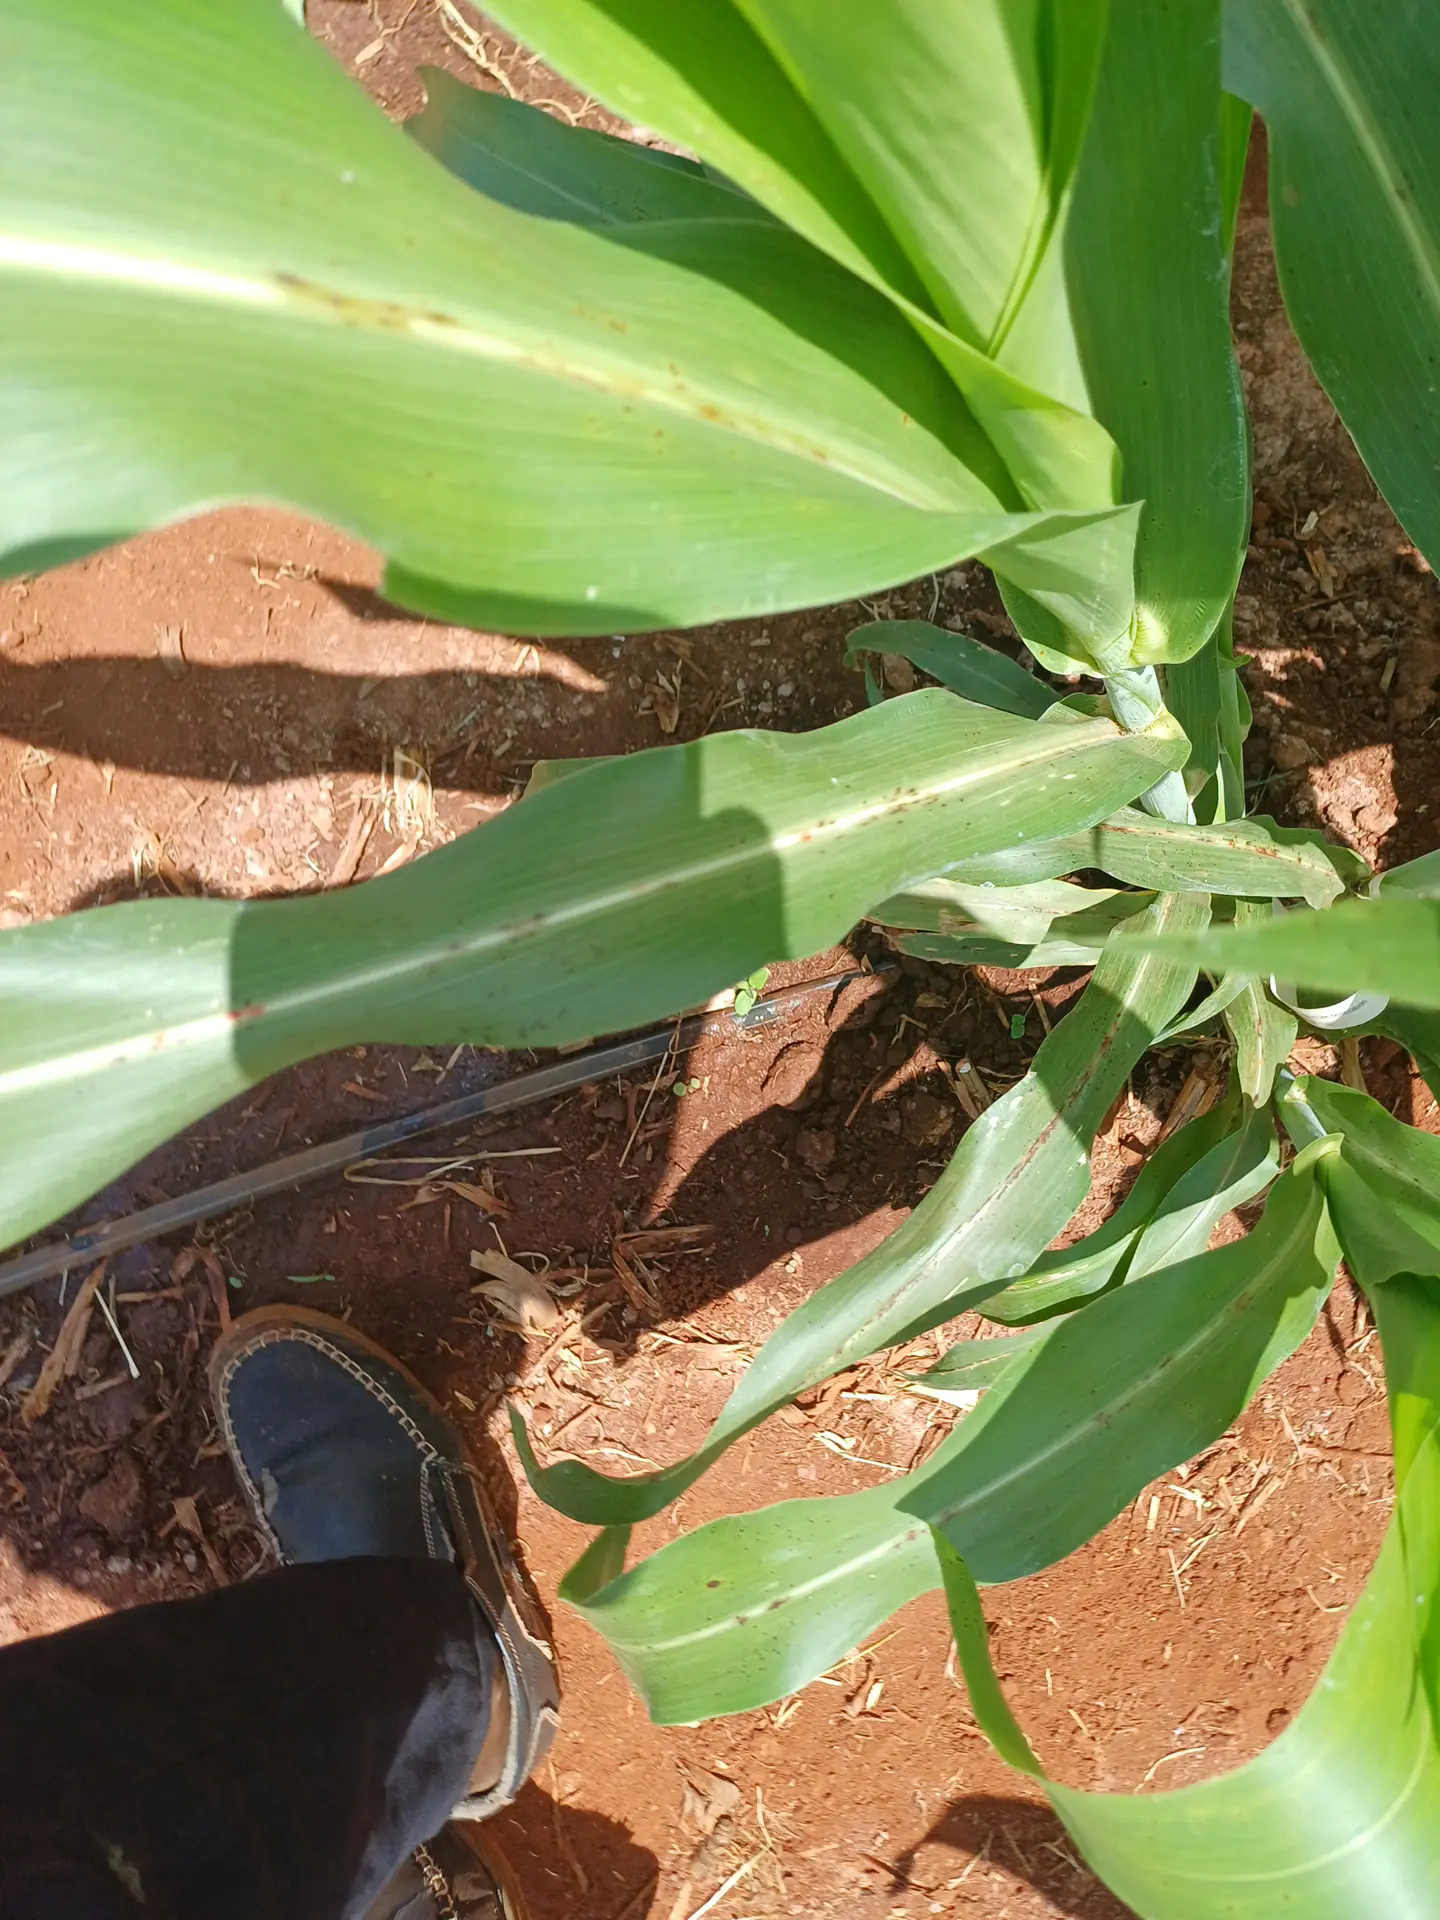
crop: sorghum
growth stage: vegetative
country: Kenya
